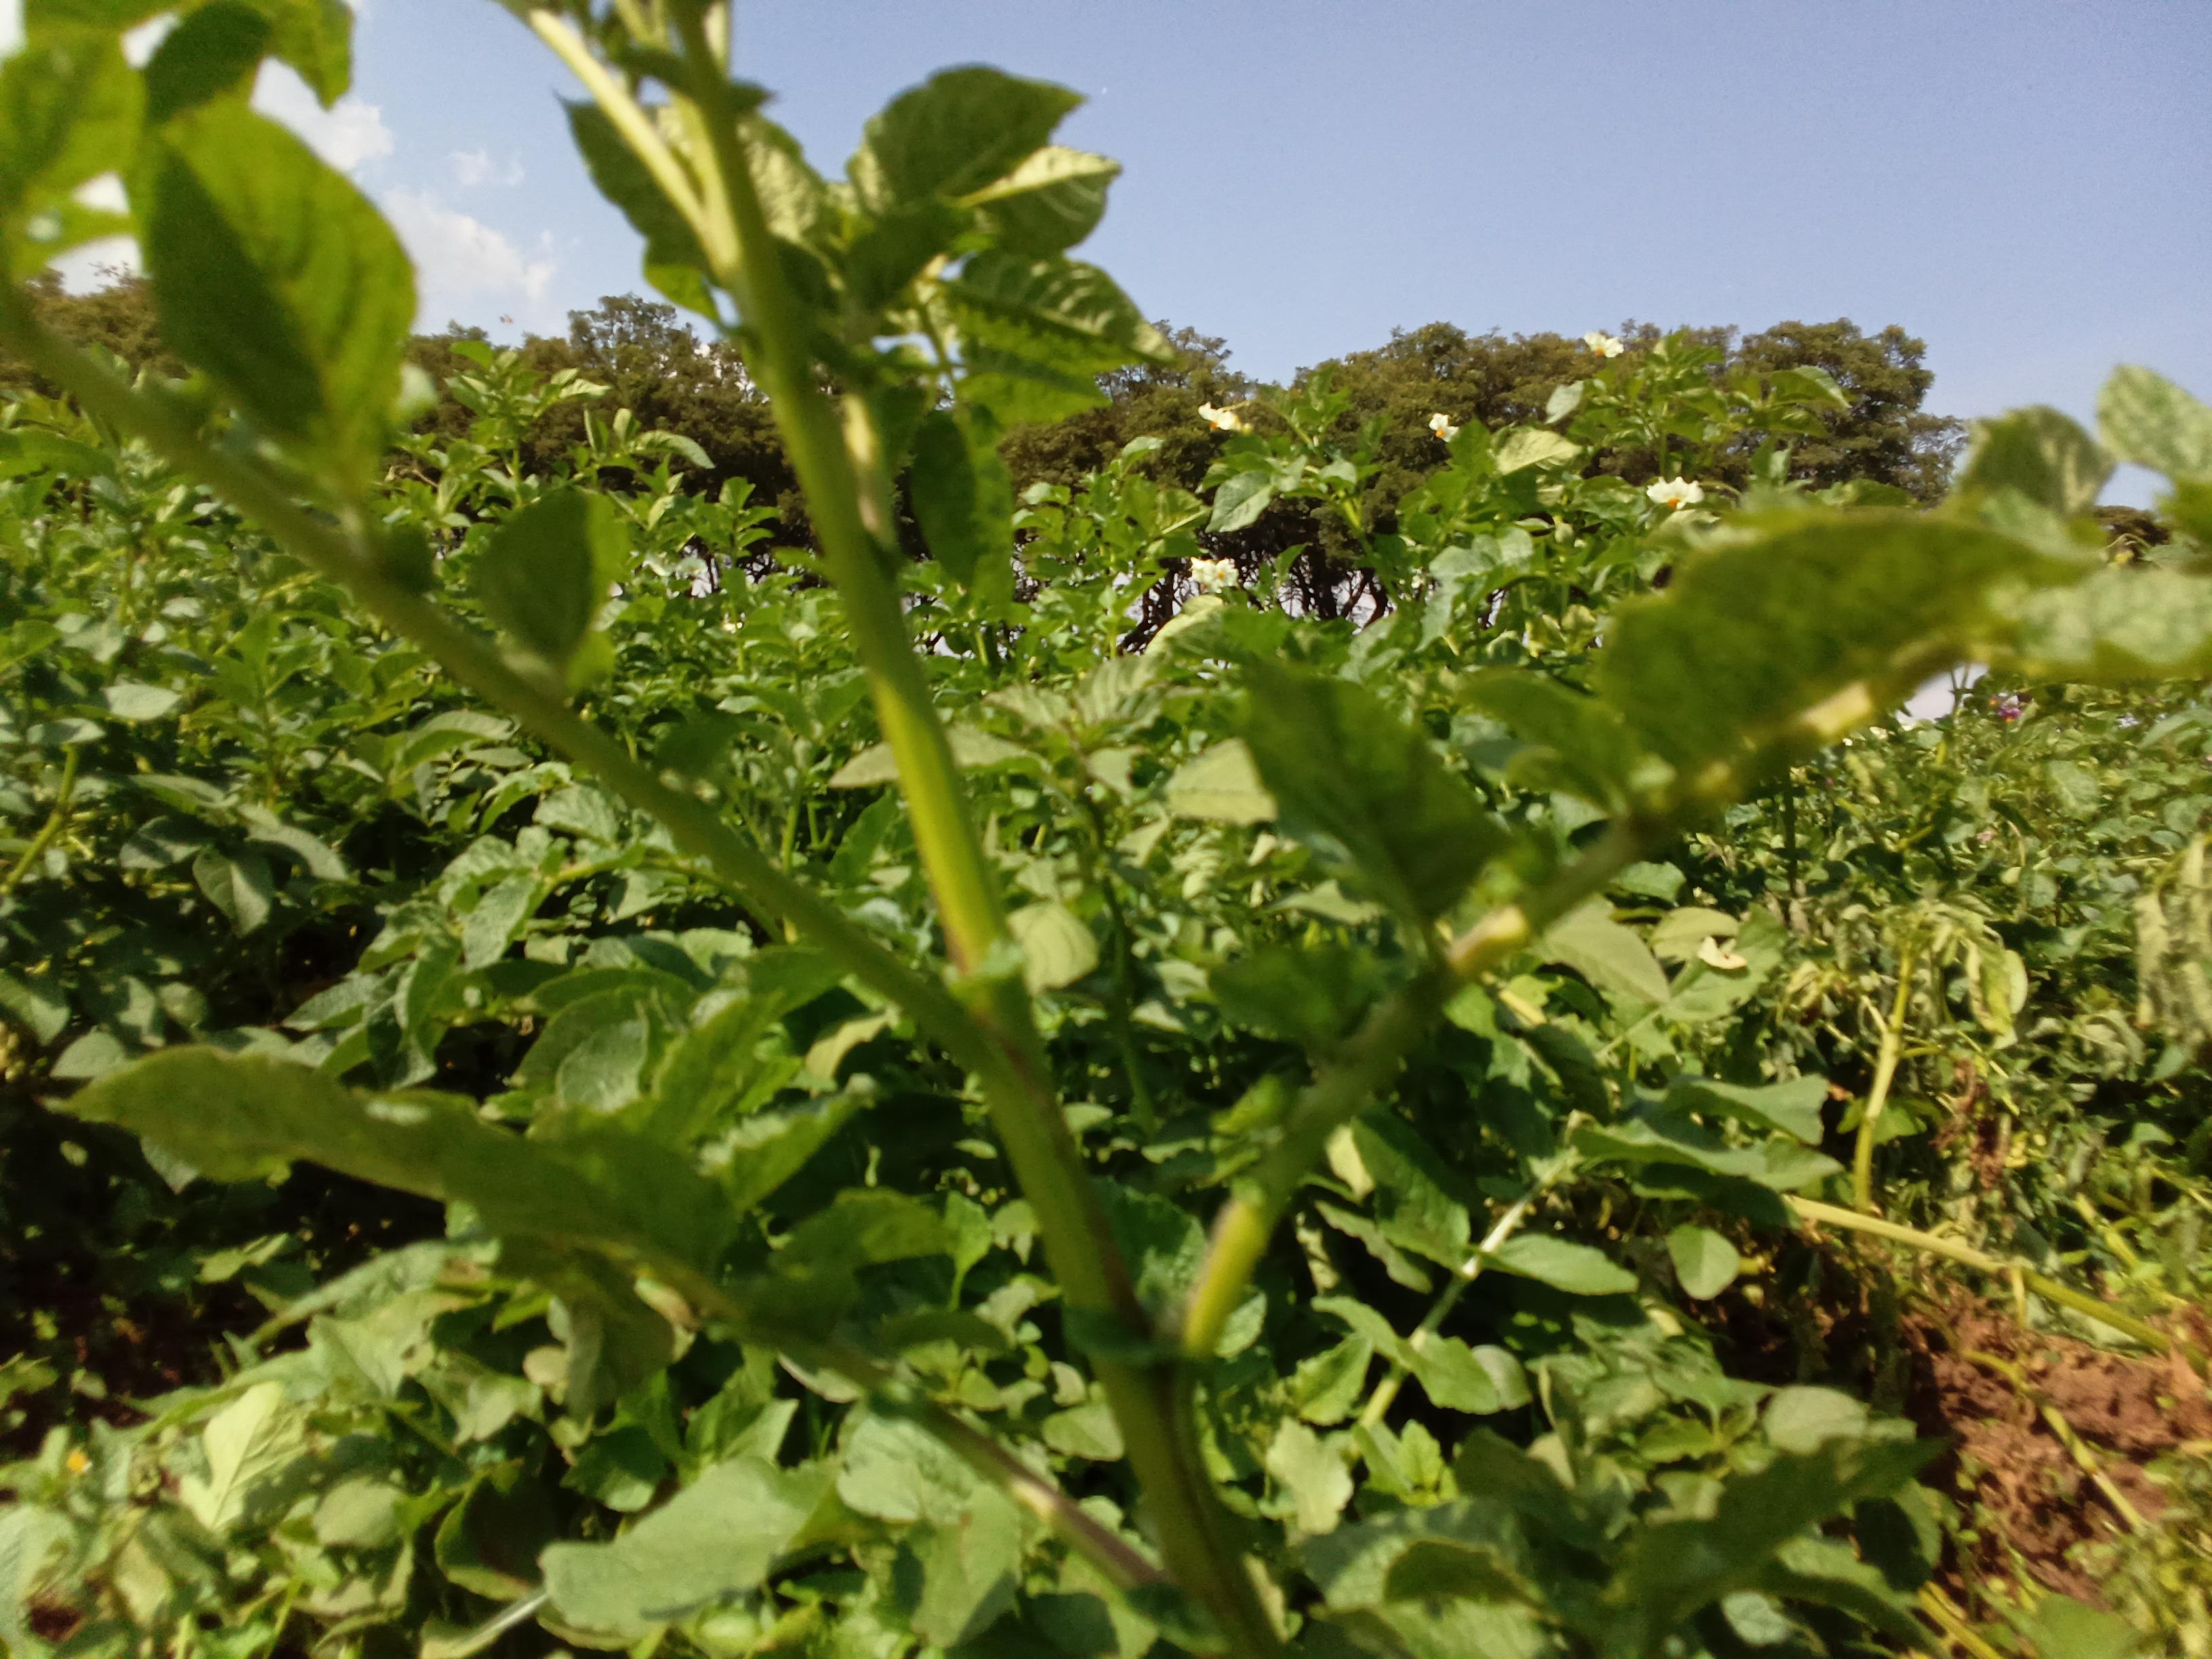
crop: potato
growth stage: vegetative
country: Kenya
